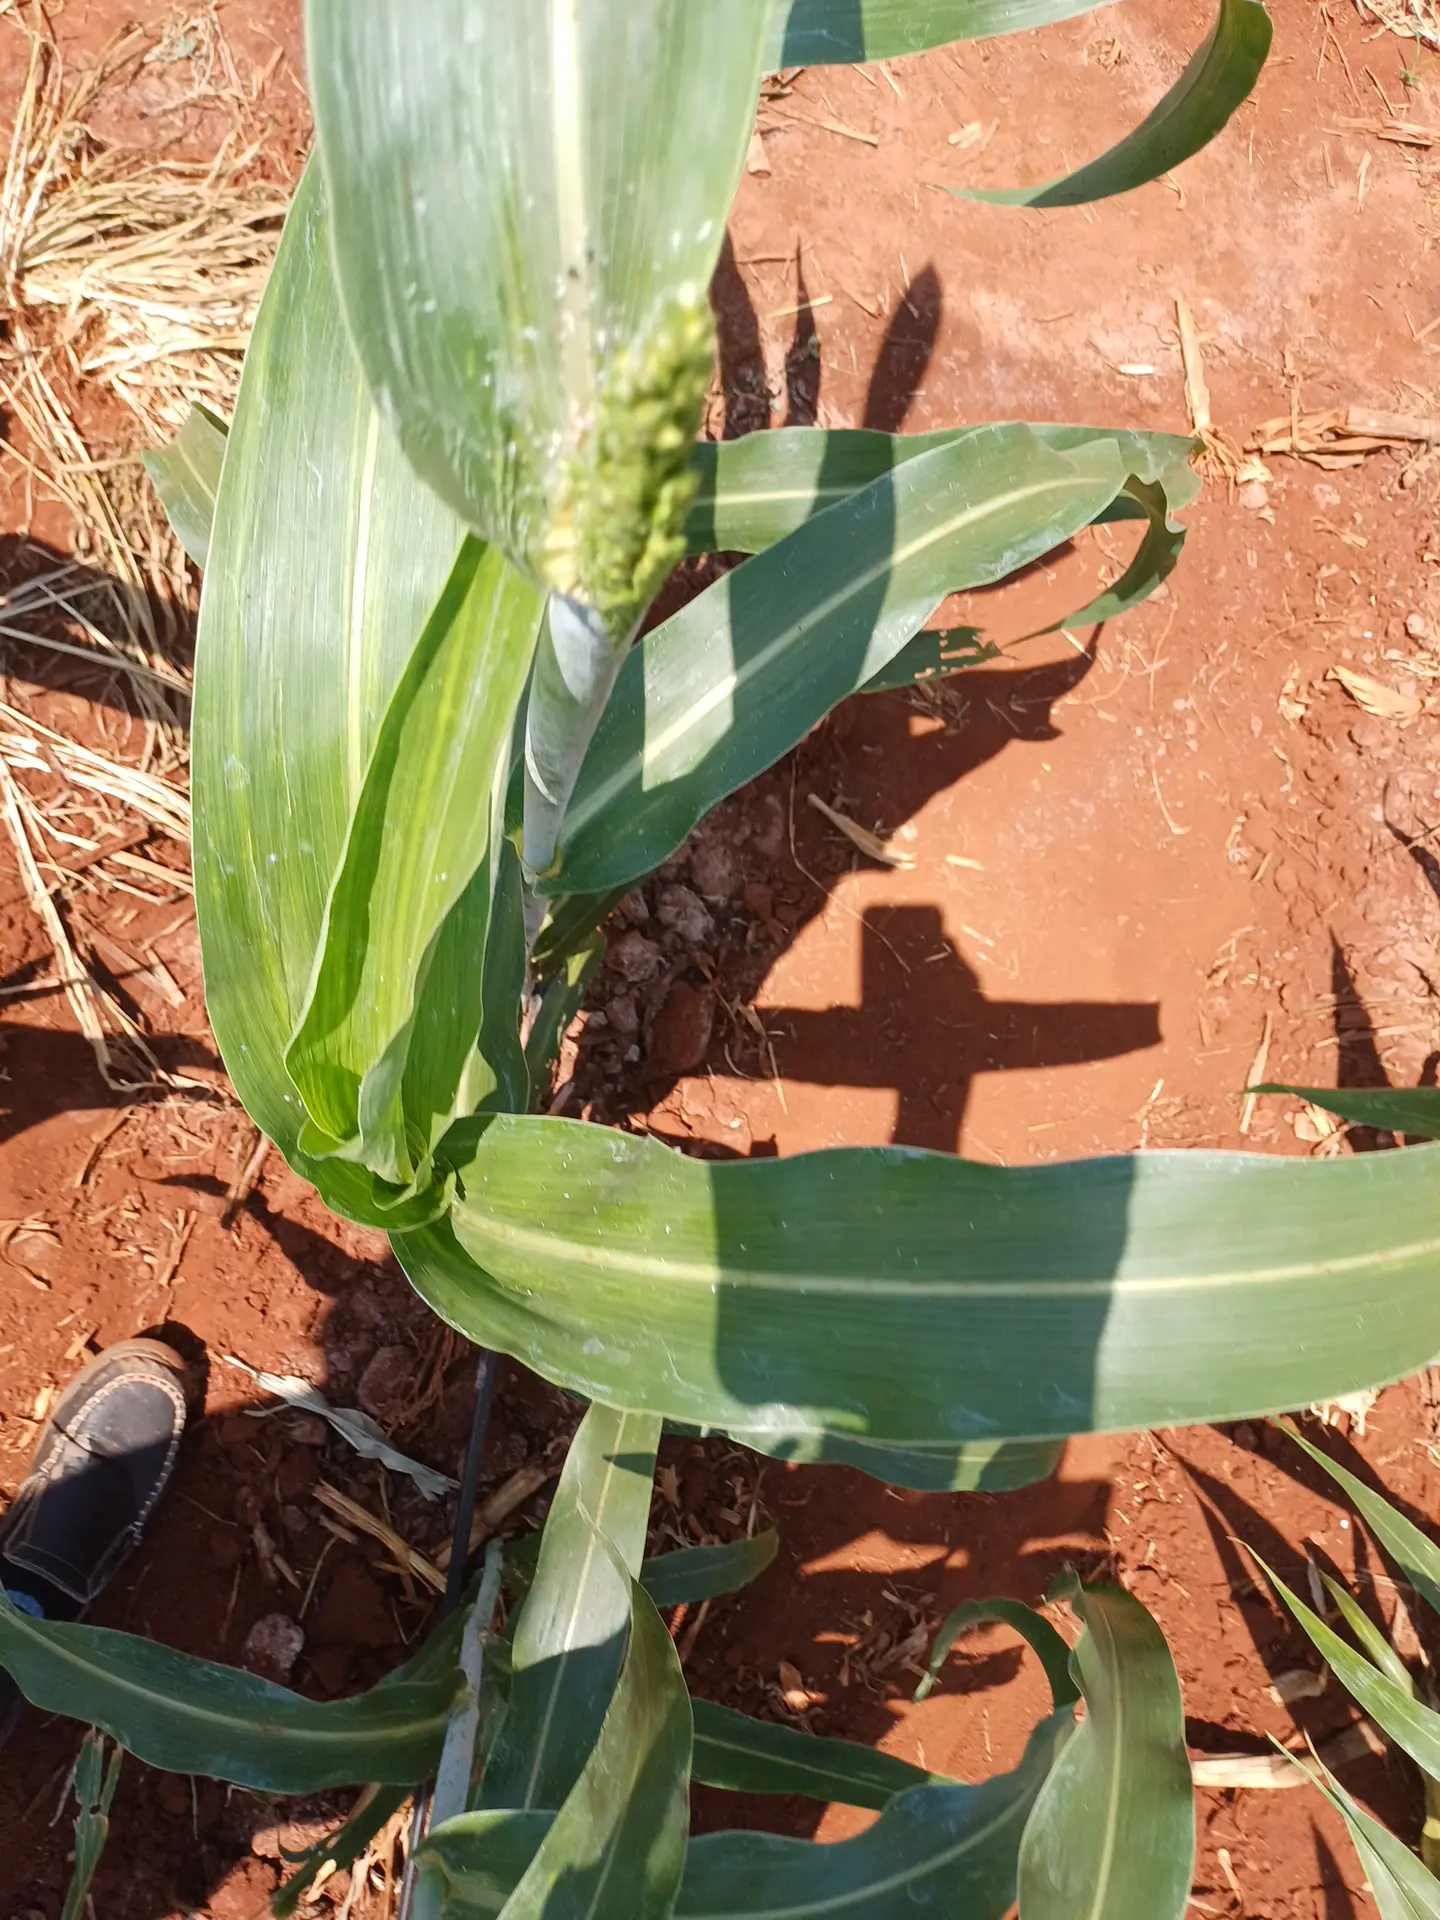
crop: sorghum
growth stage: heading tuber
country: Kenya
